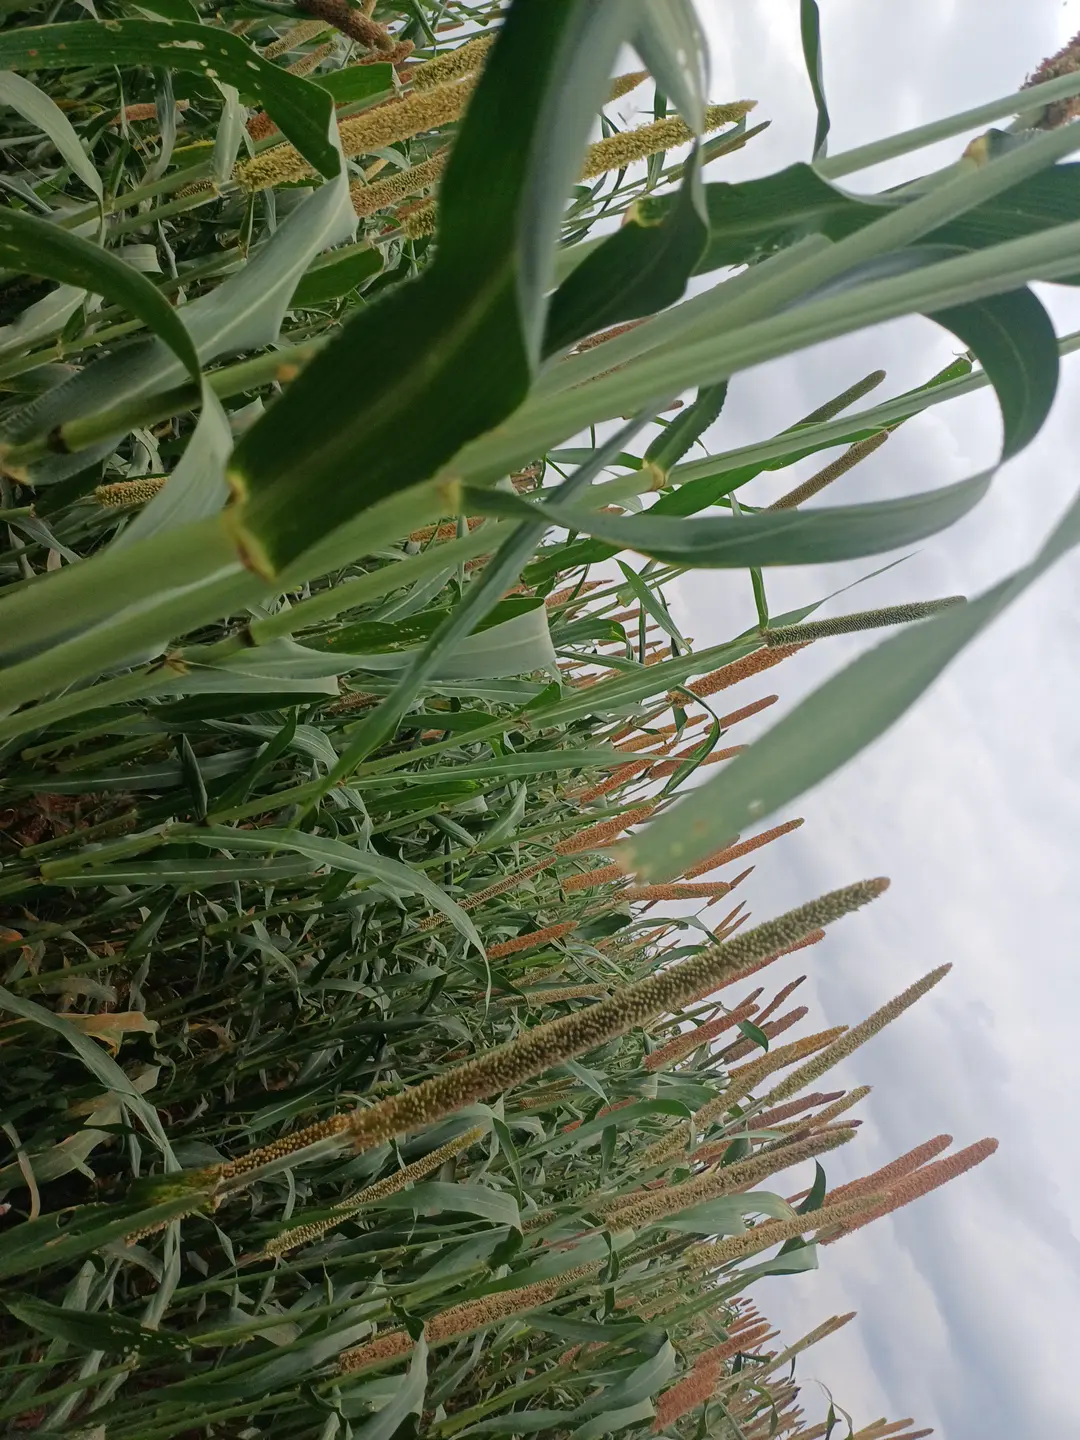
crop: pearl millet
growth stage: filling grain
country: Kenya
